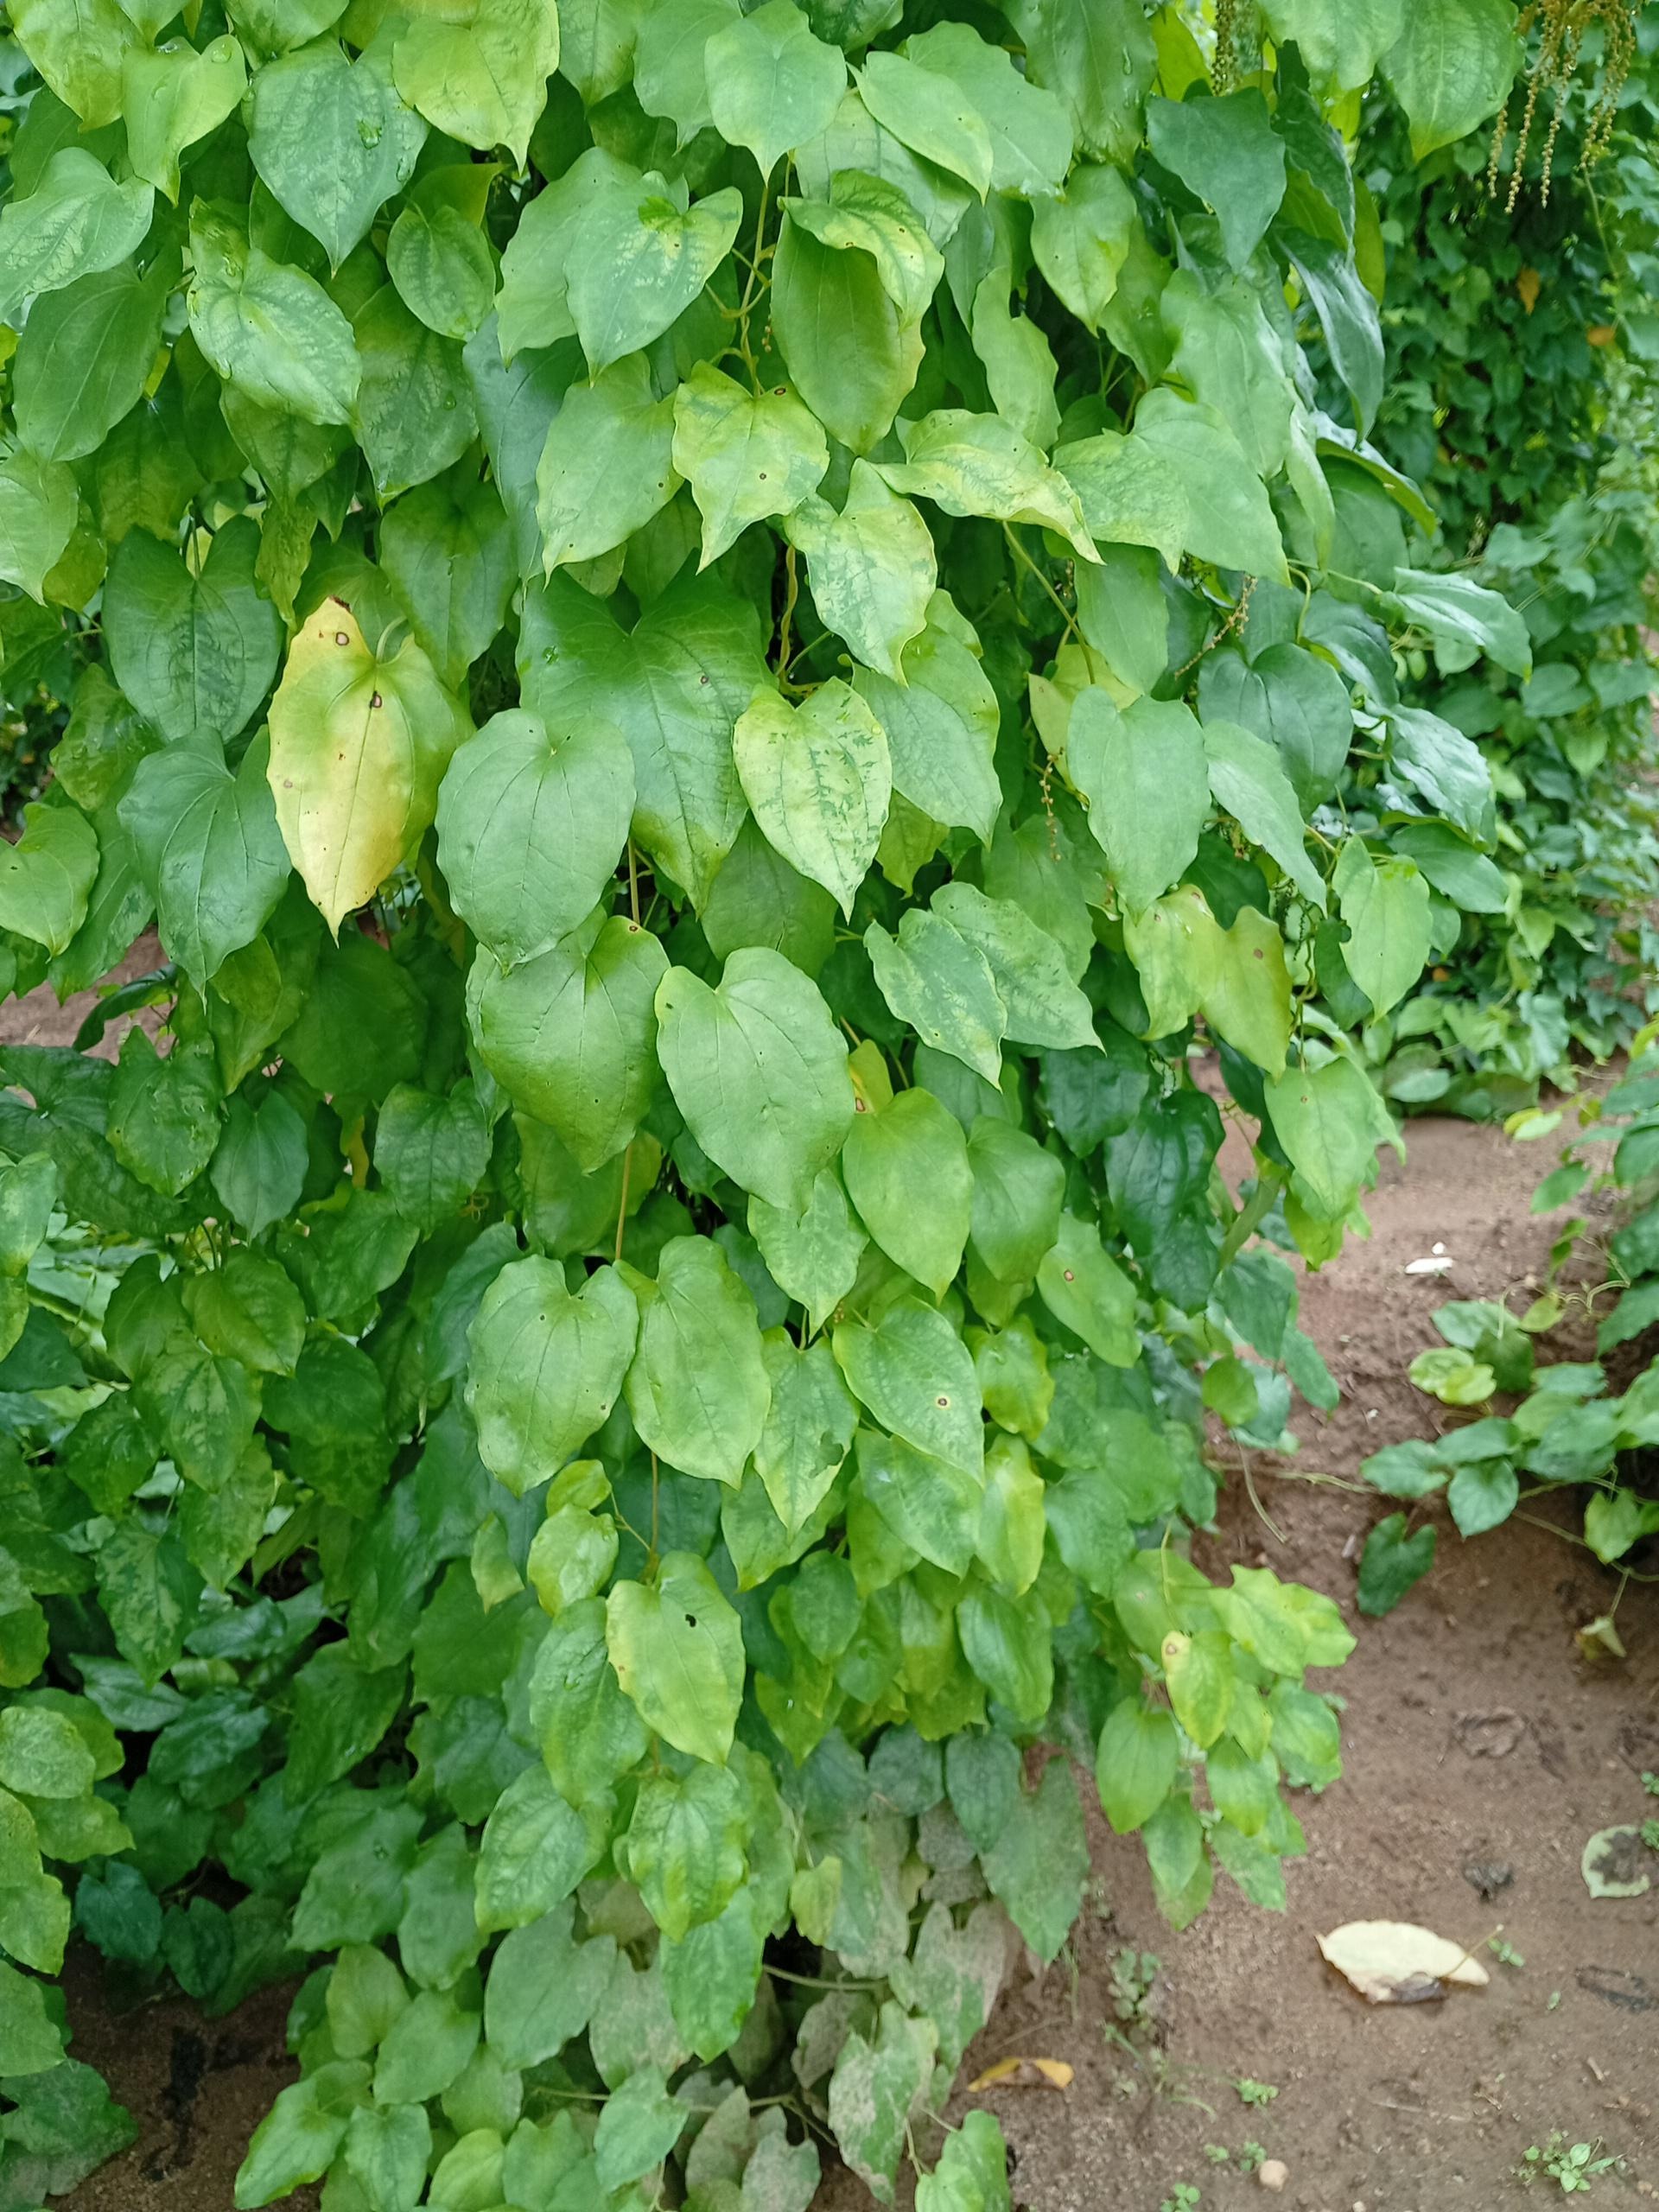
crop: yam
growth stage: vegetative
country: Nigeria
